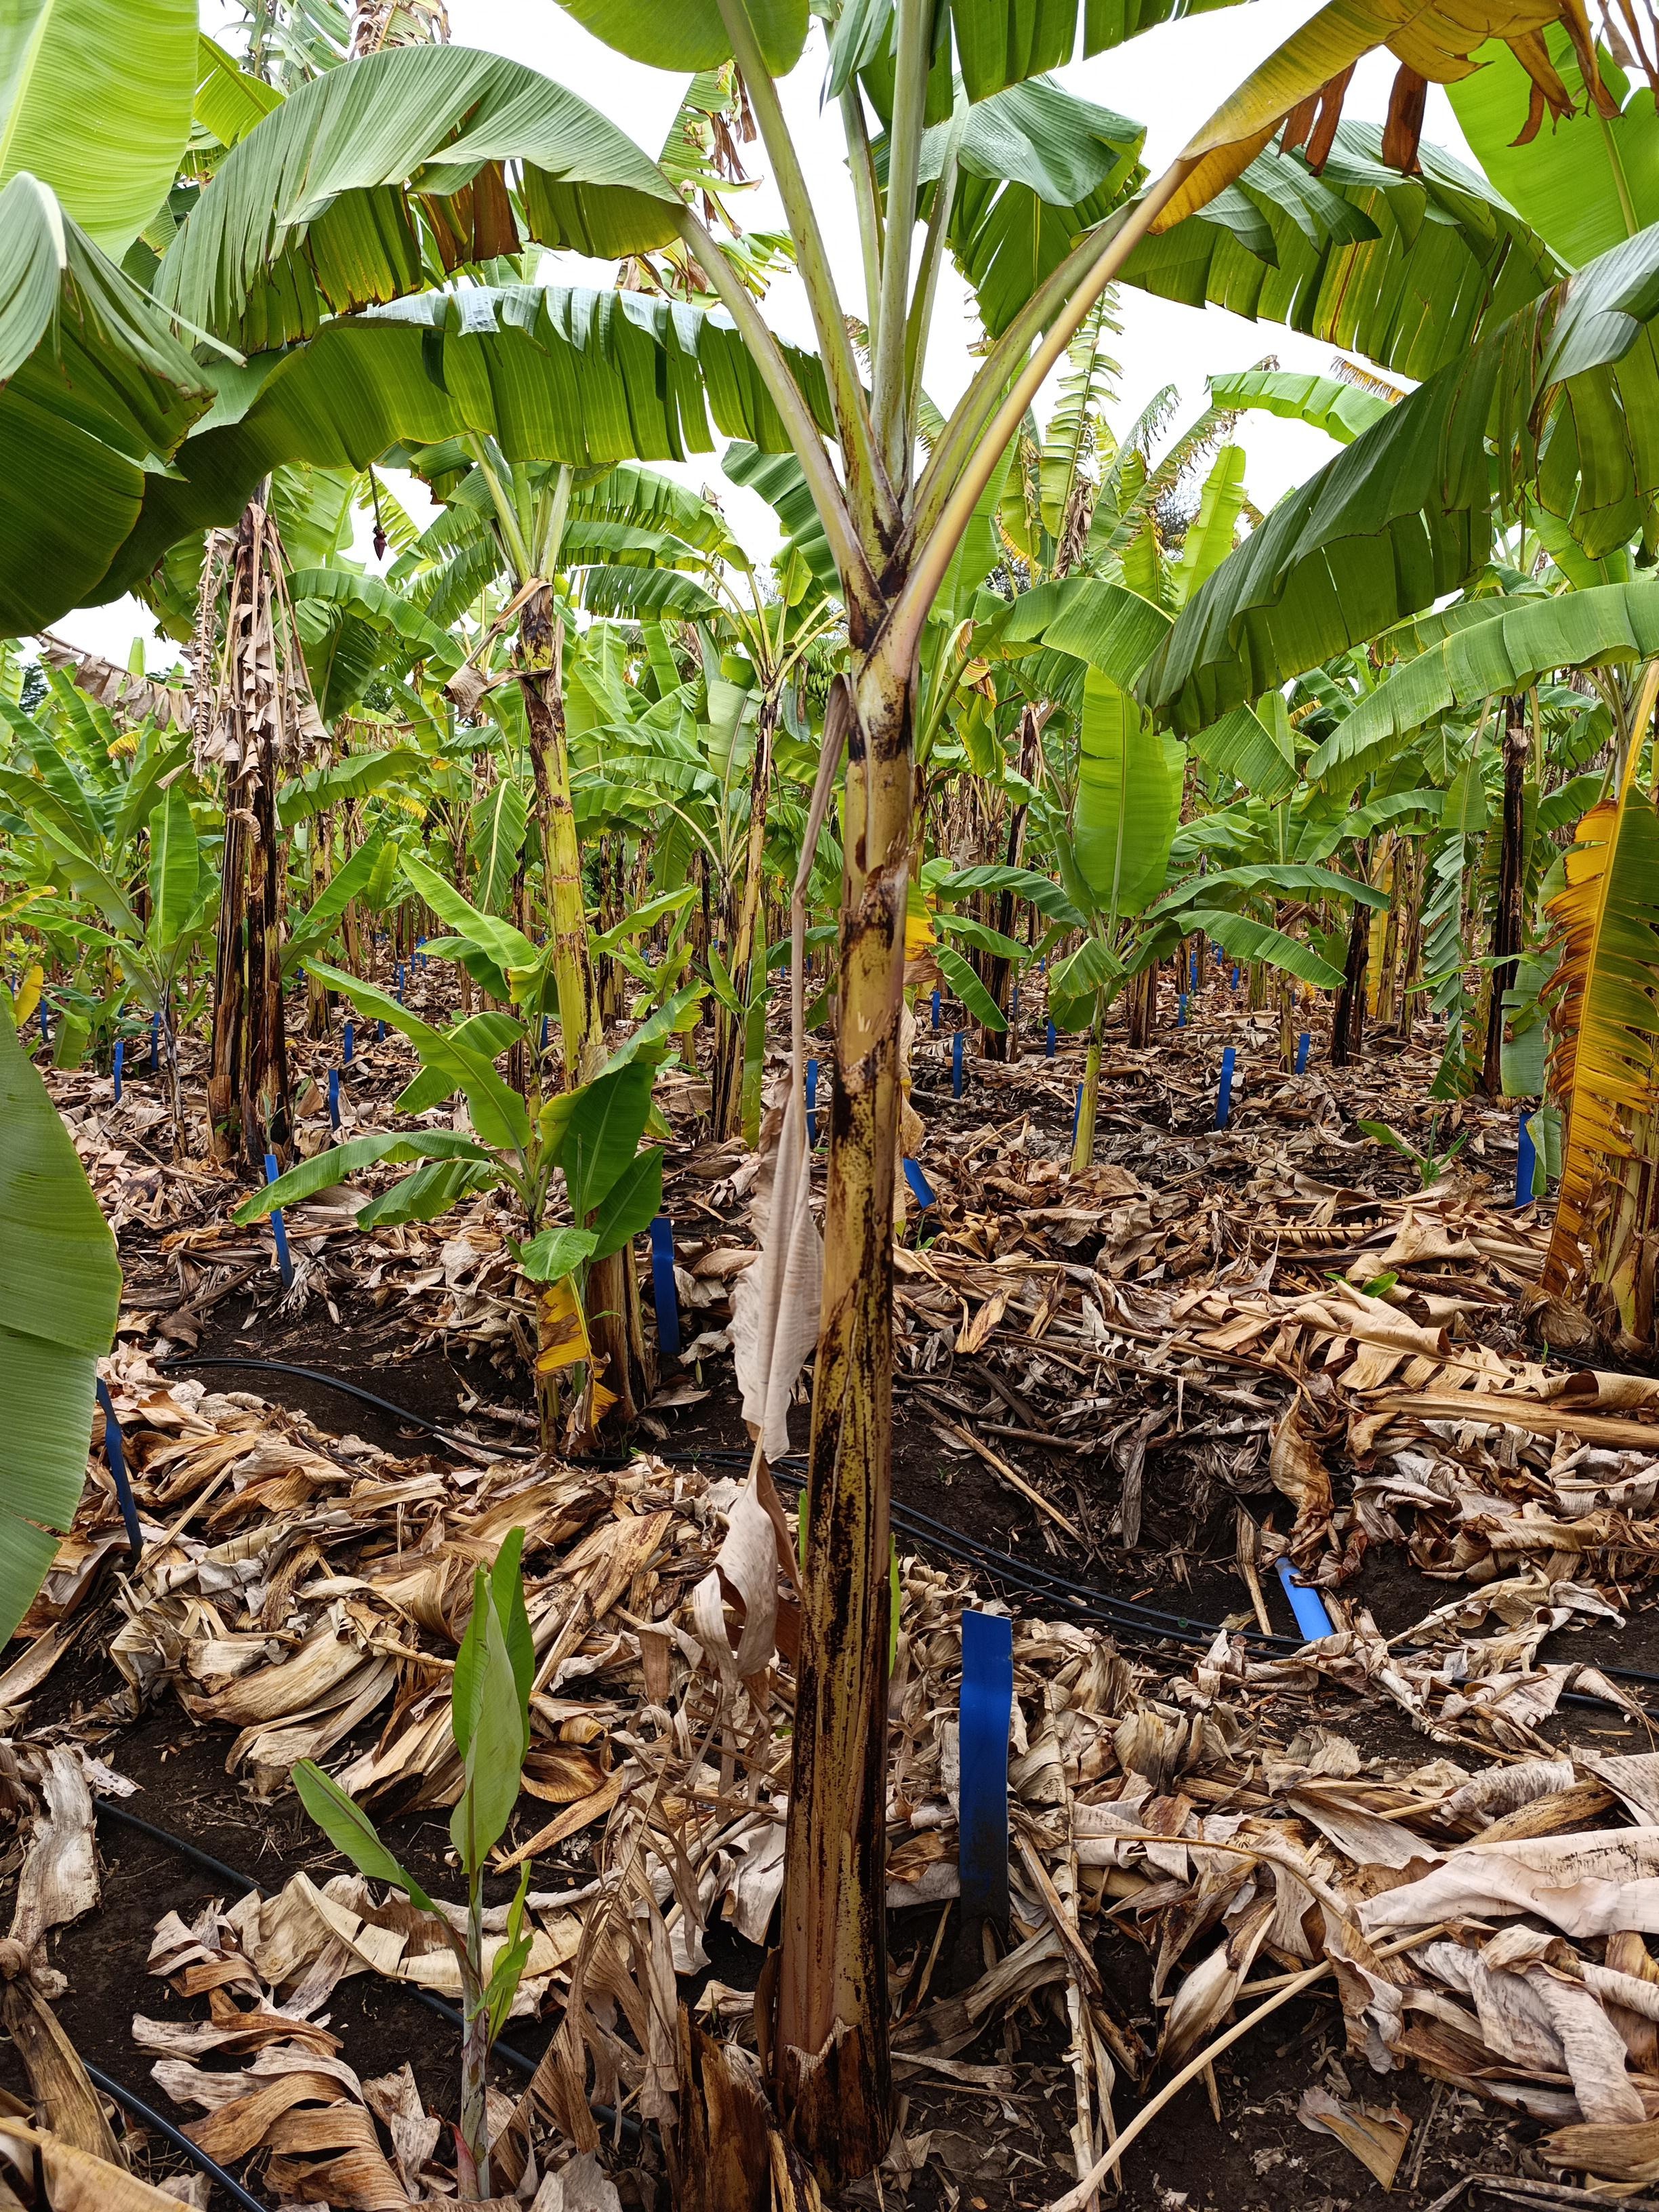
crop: banana
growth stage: vegetative
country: Tanzania
